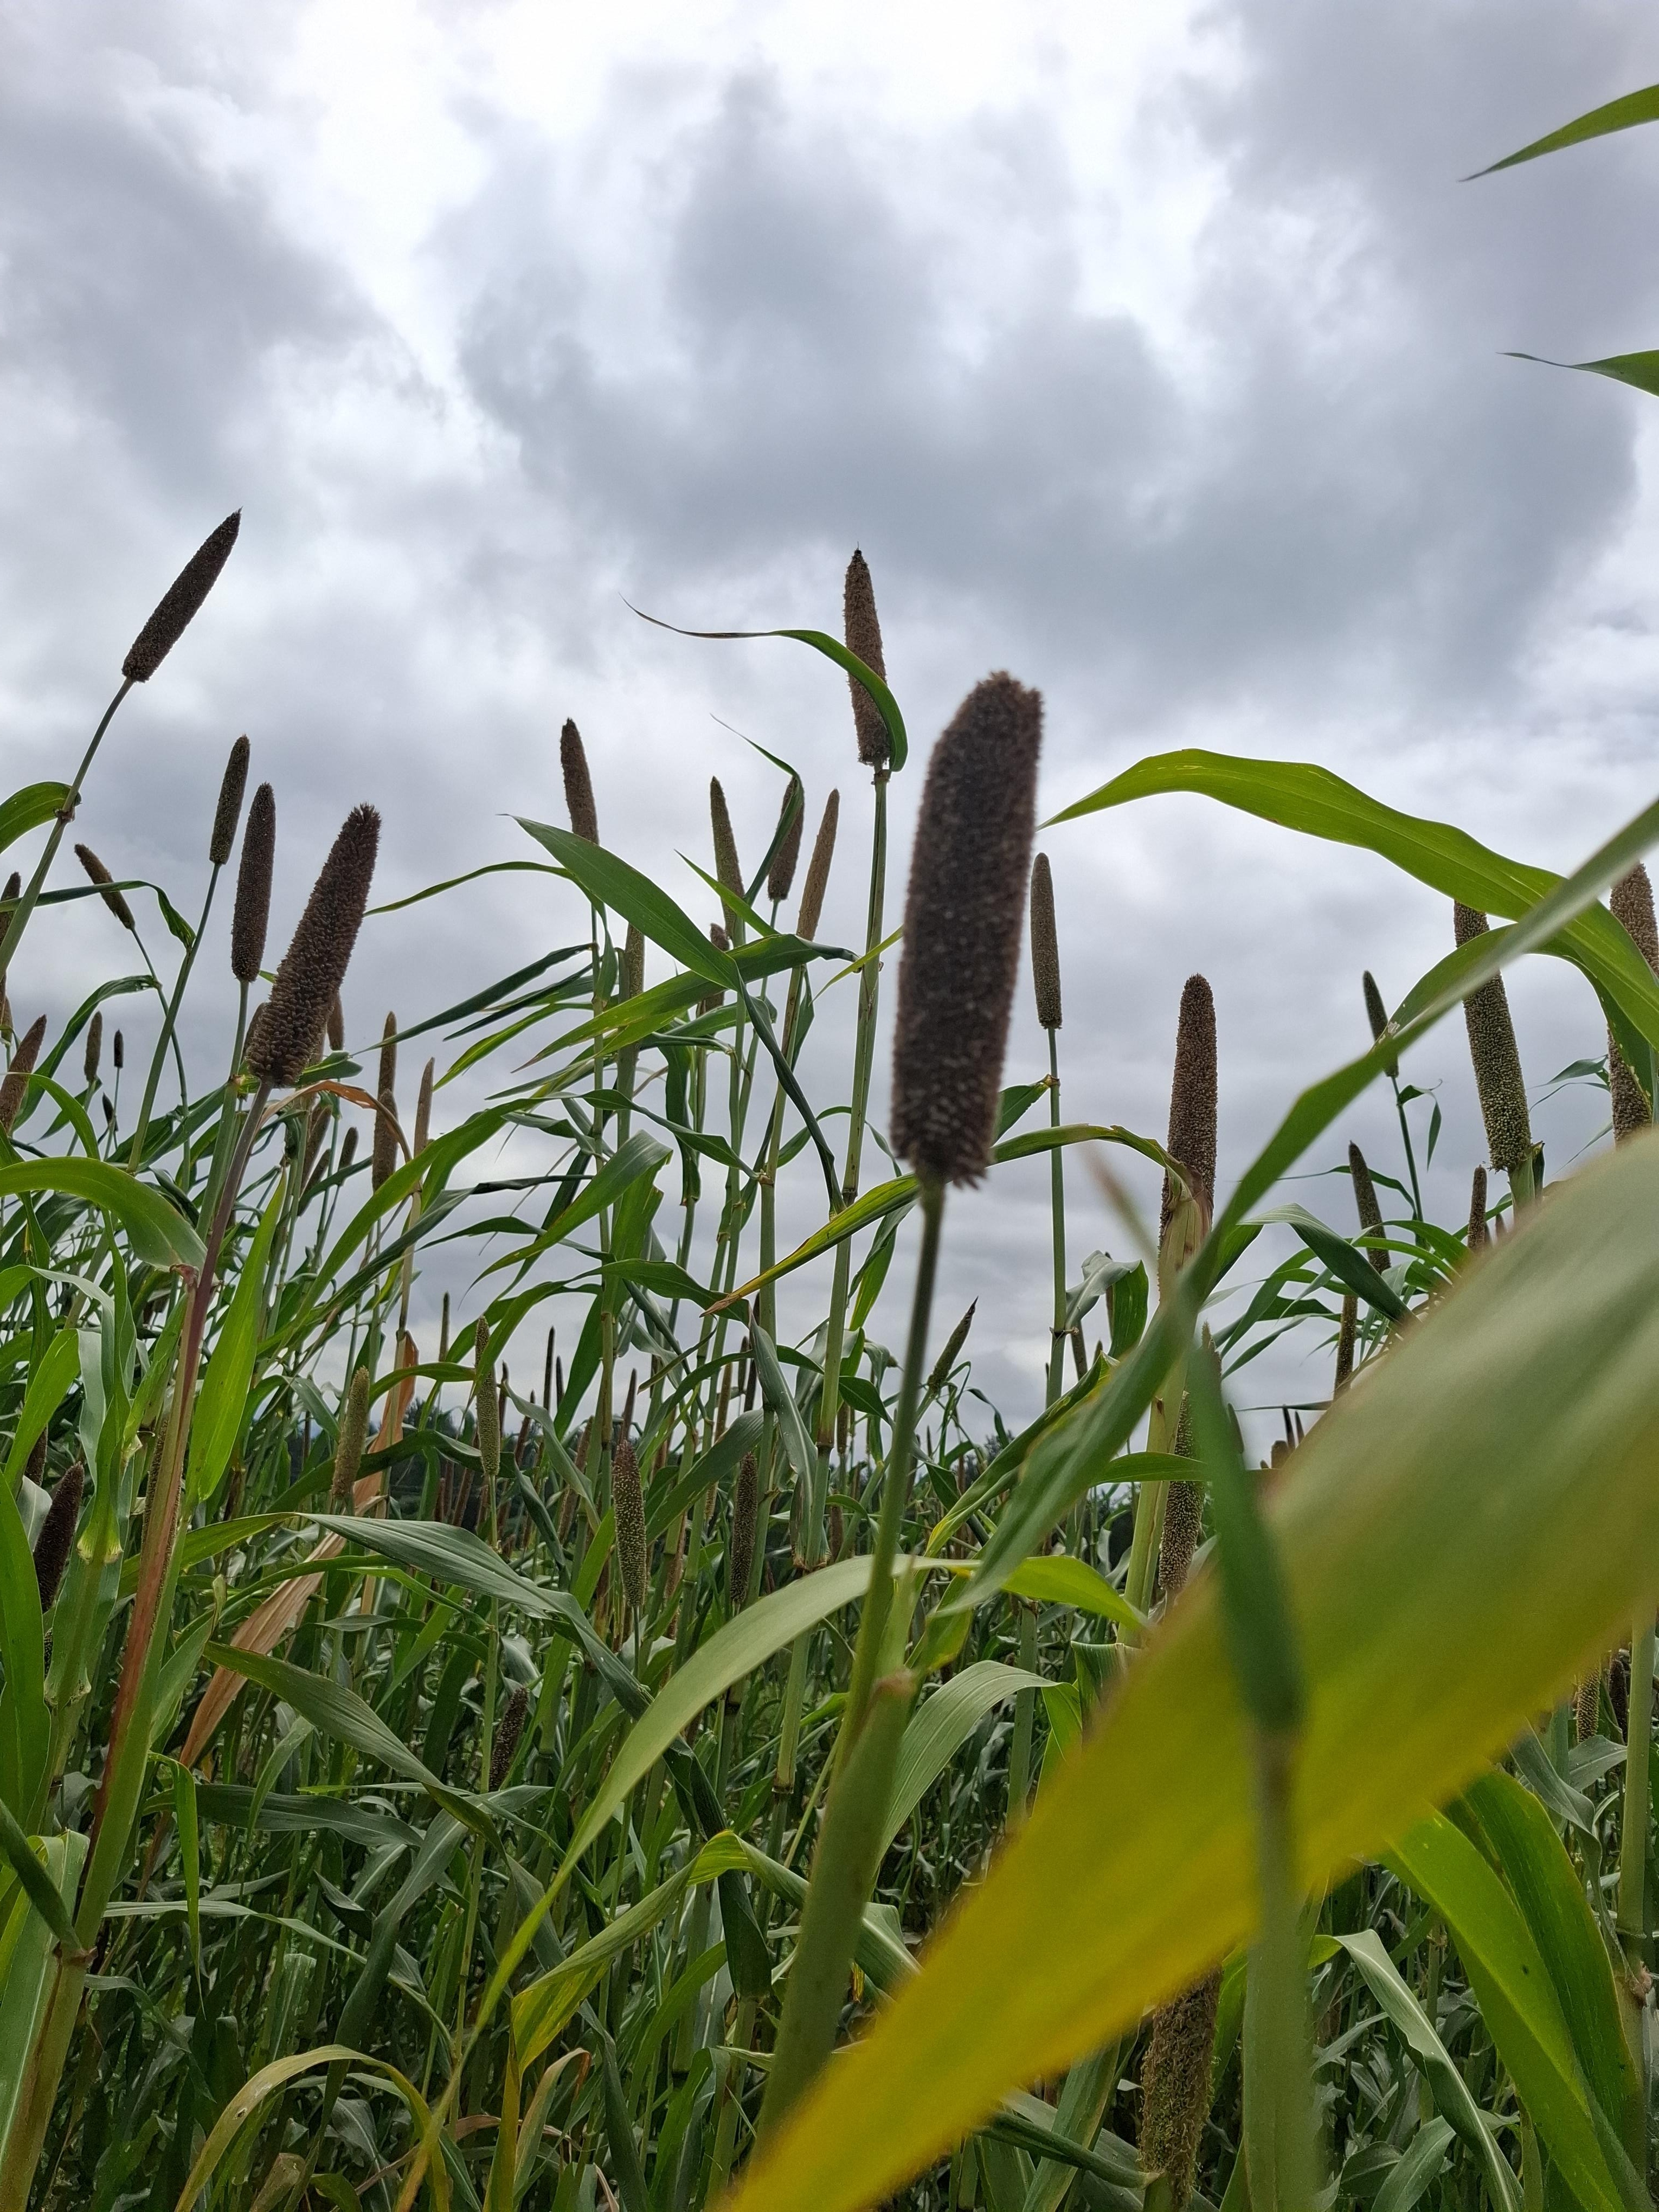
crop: pearl millet
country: Tanzania
